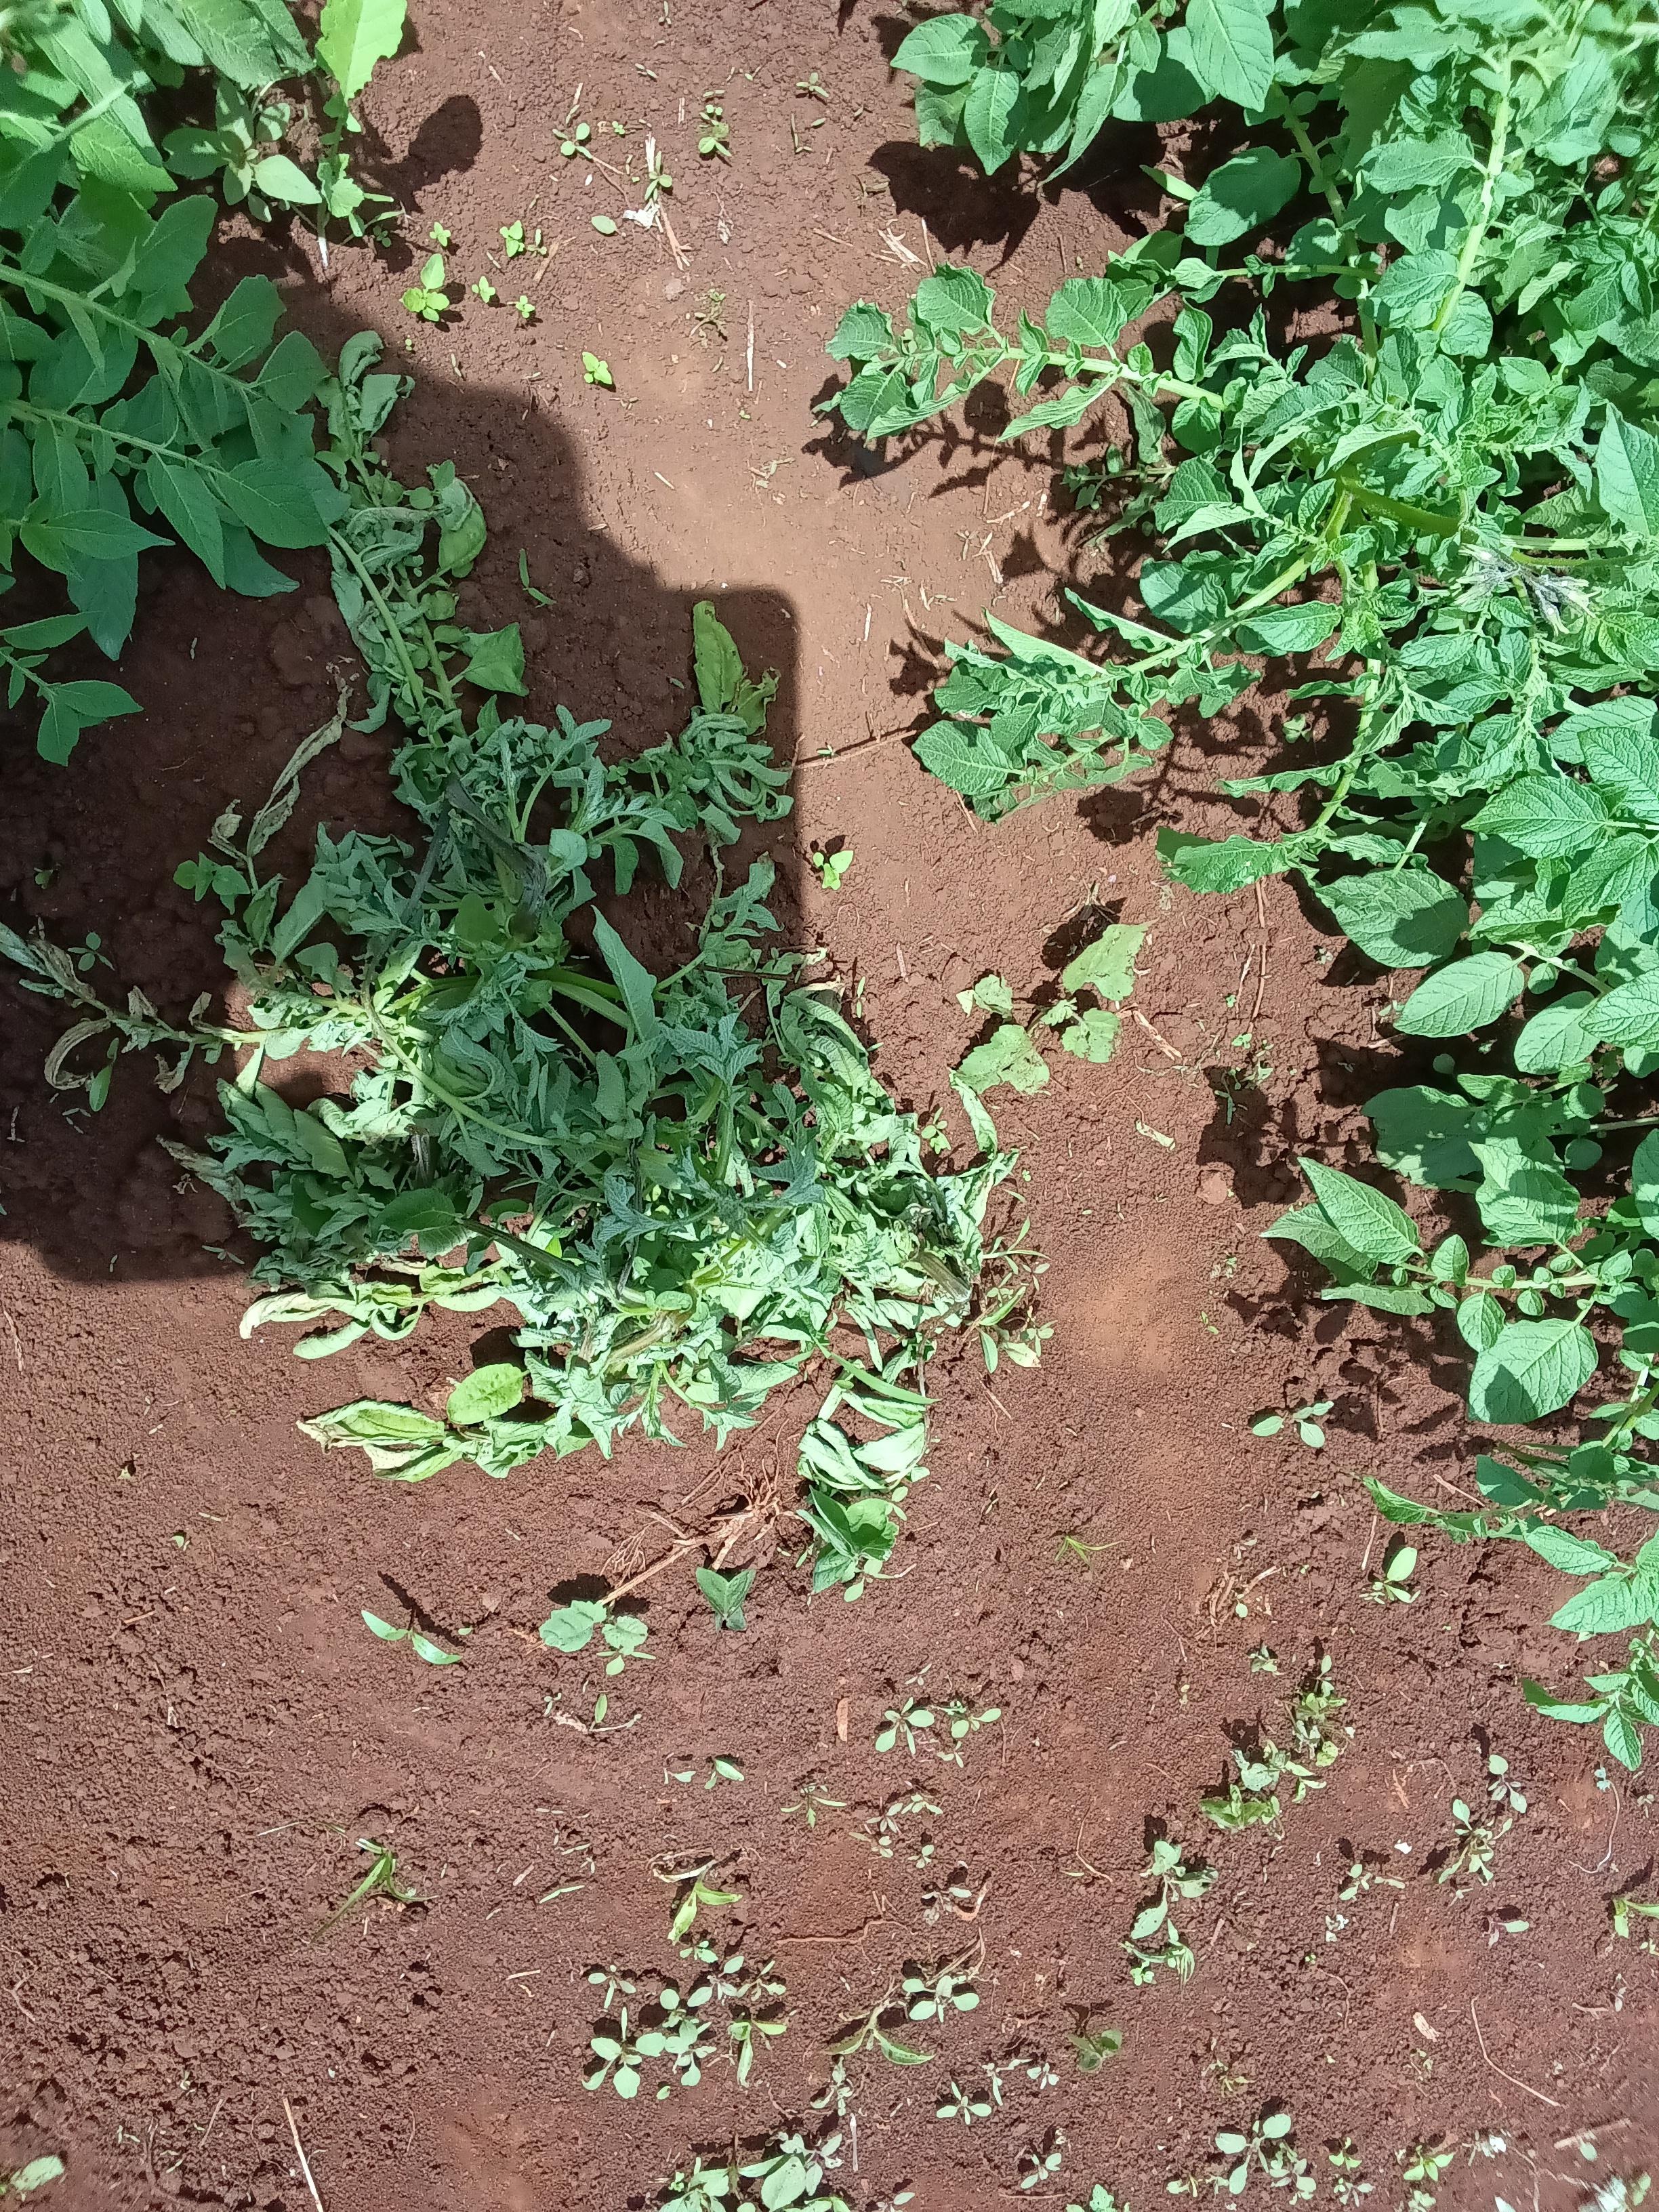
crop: potato
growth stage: flowering
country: Kenya
